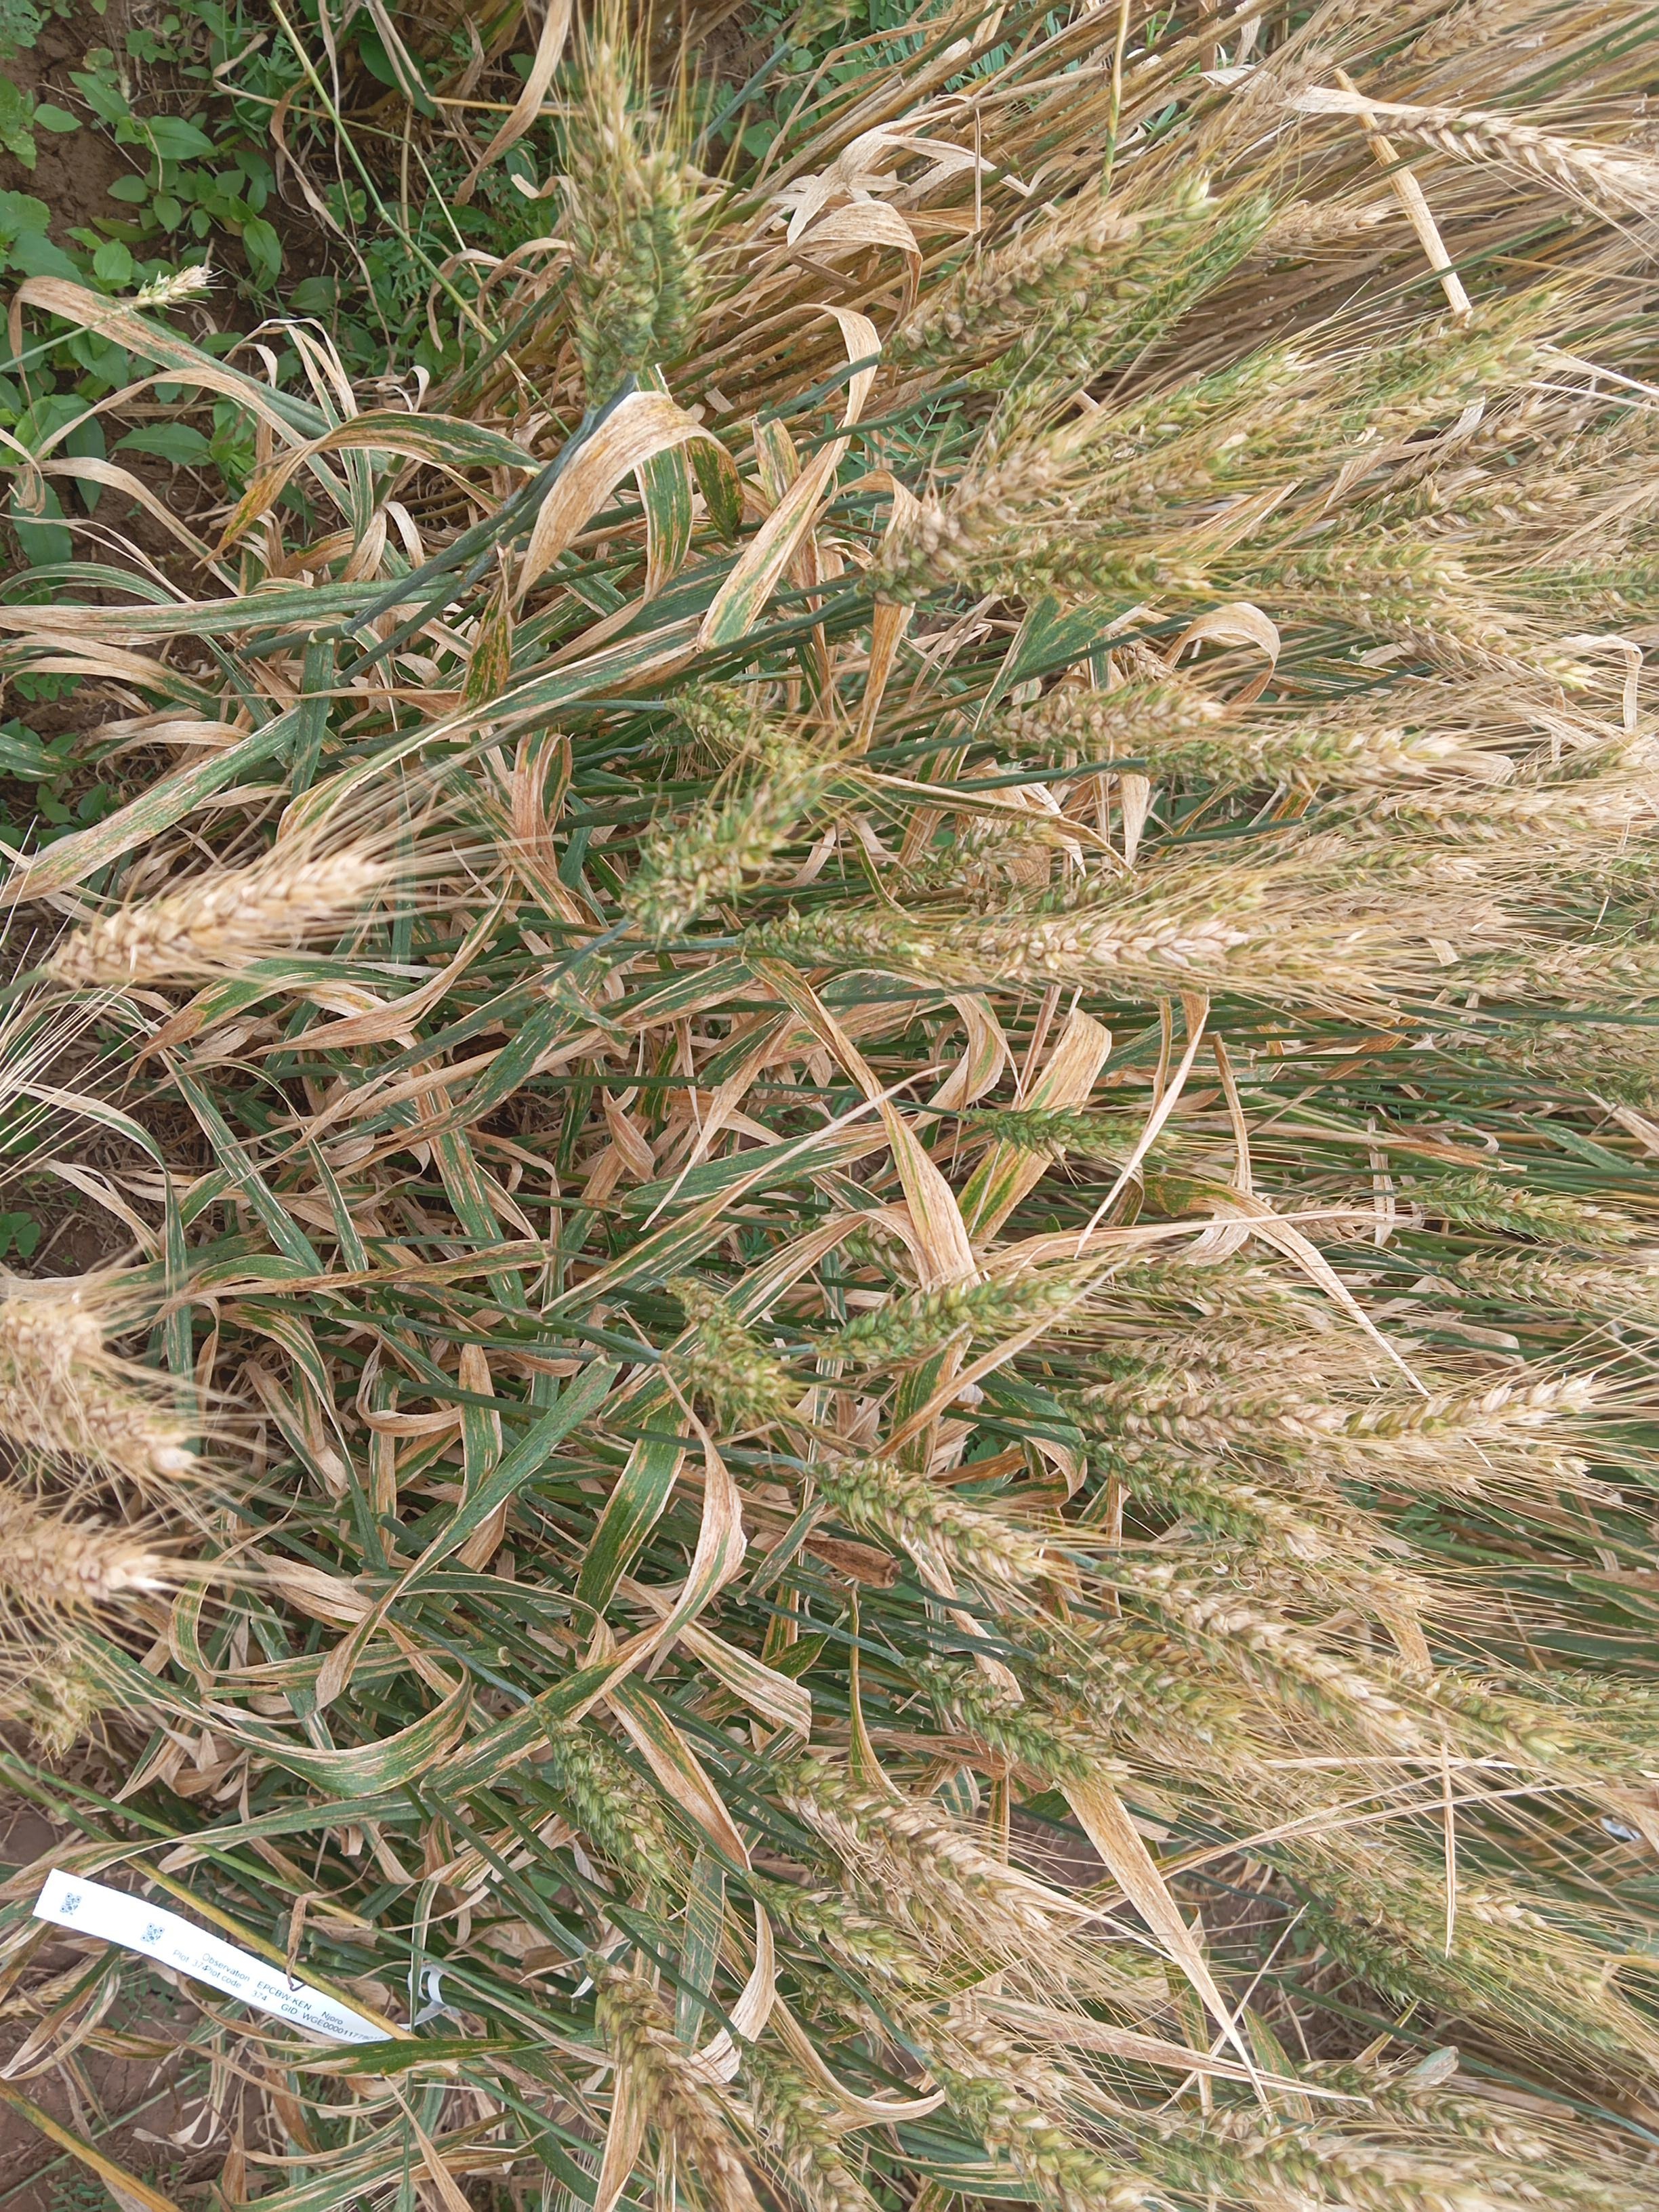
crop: wheat
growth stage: maturity
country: Kenya
